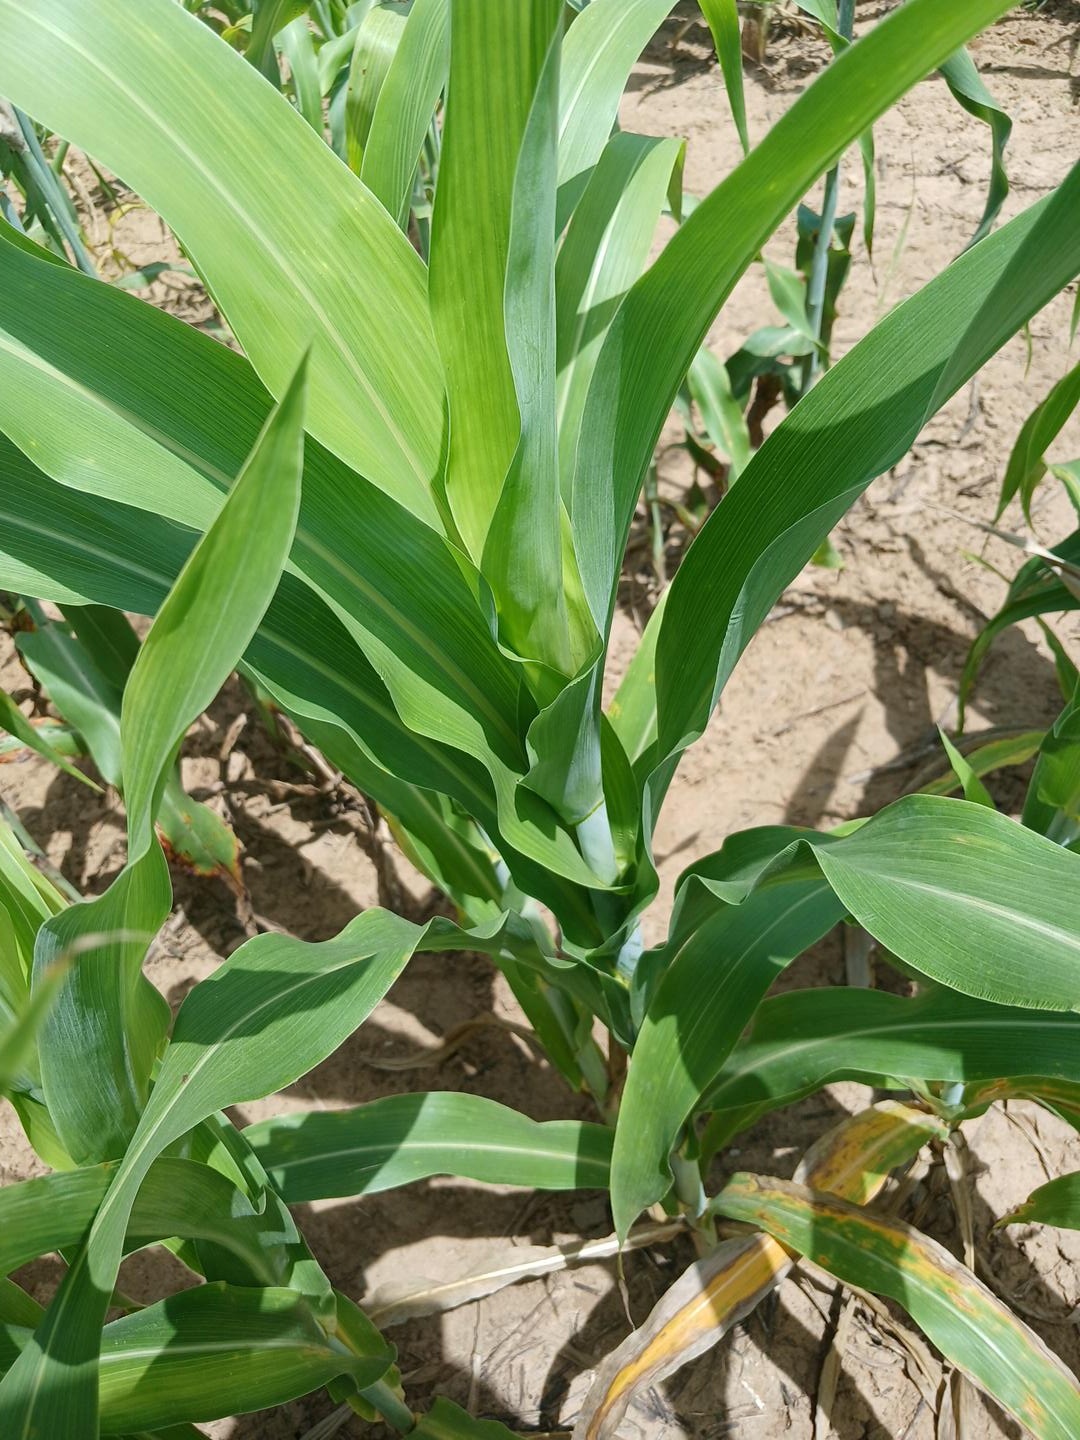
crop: sorghum
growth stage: vegetative
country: Senegal
